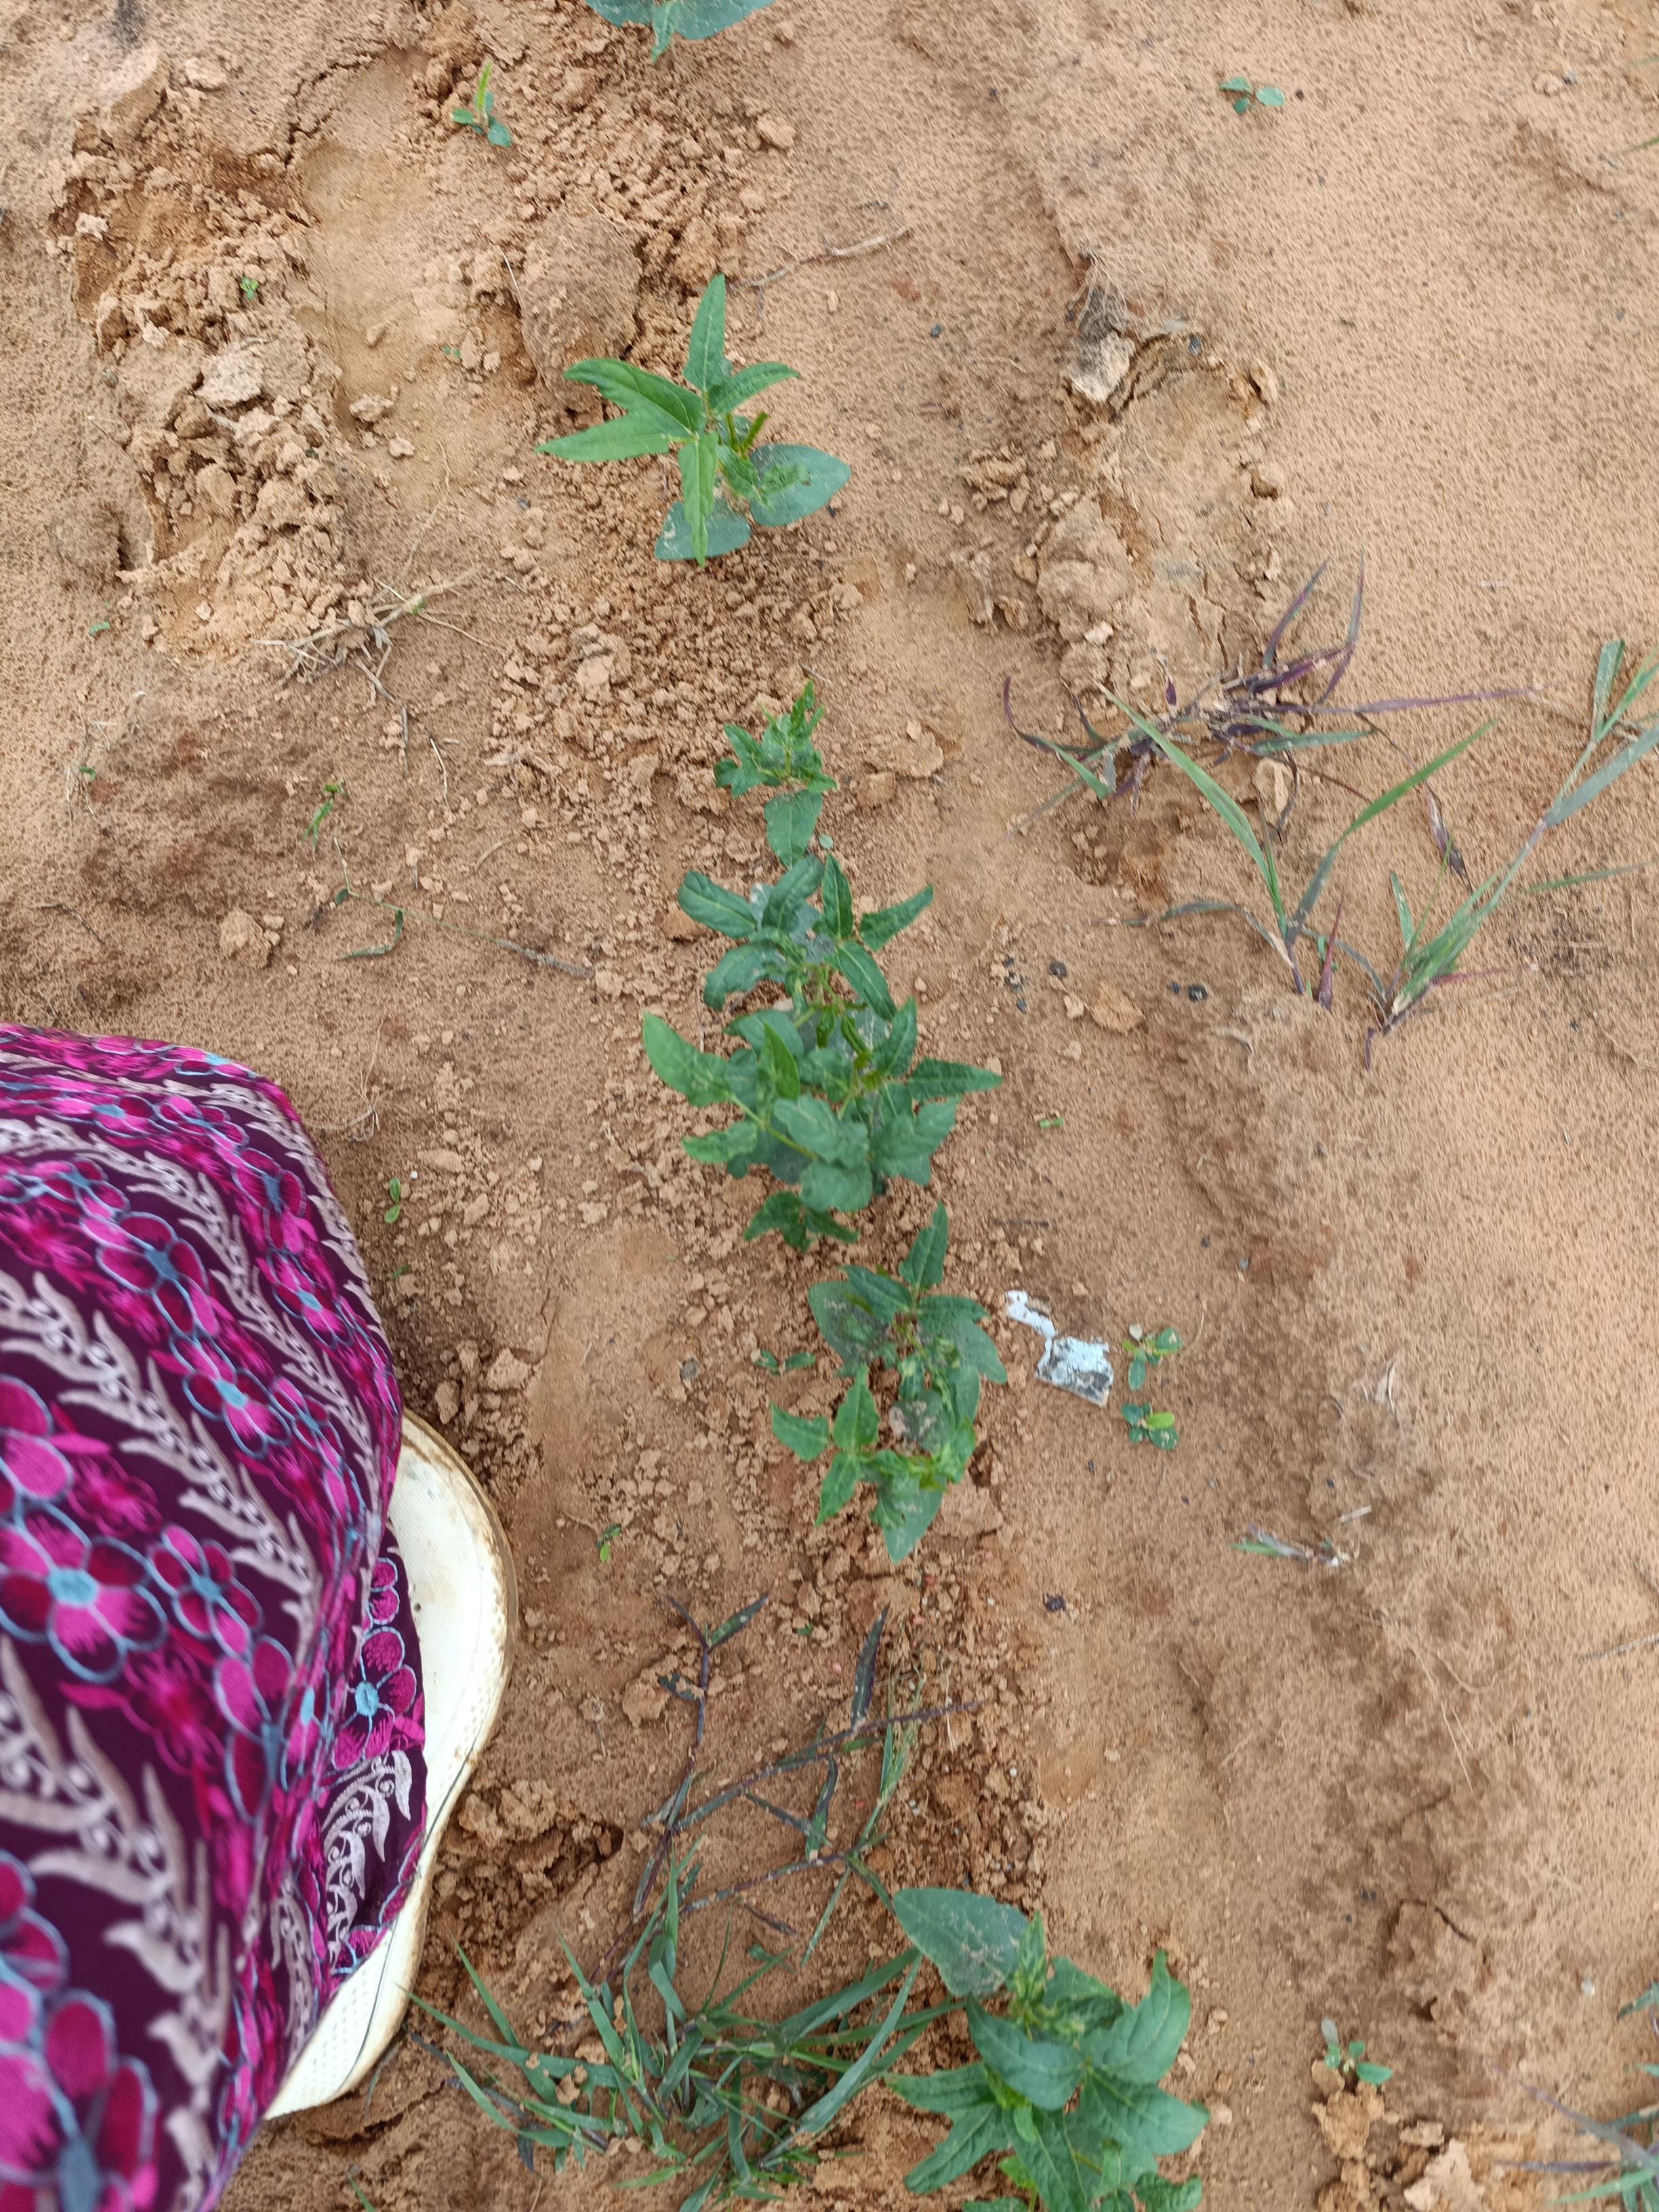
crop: cowpea
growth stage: emergence
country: Nigeria
